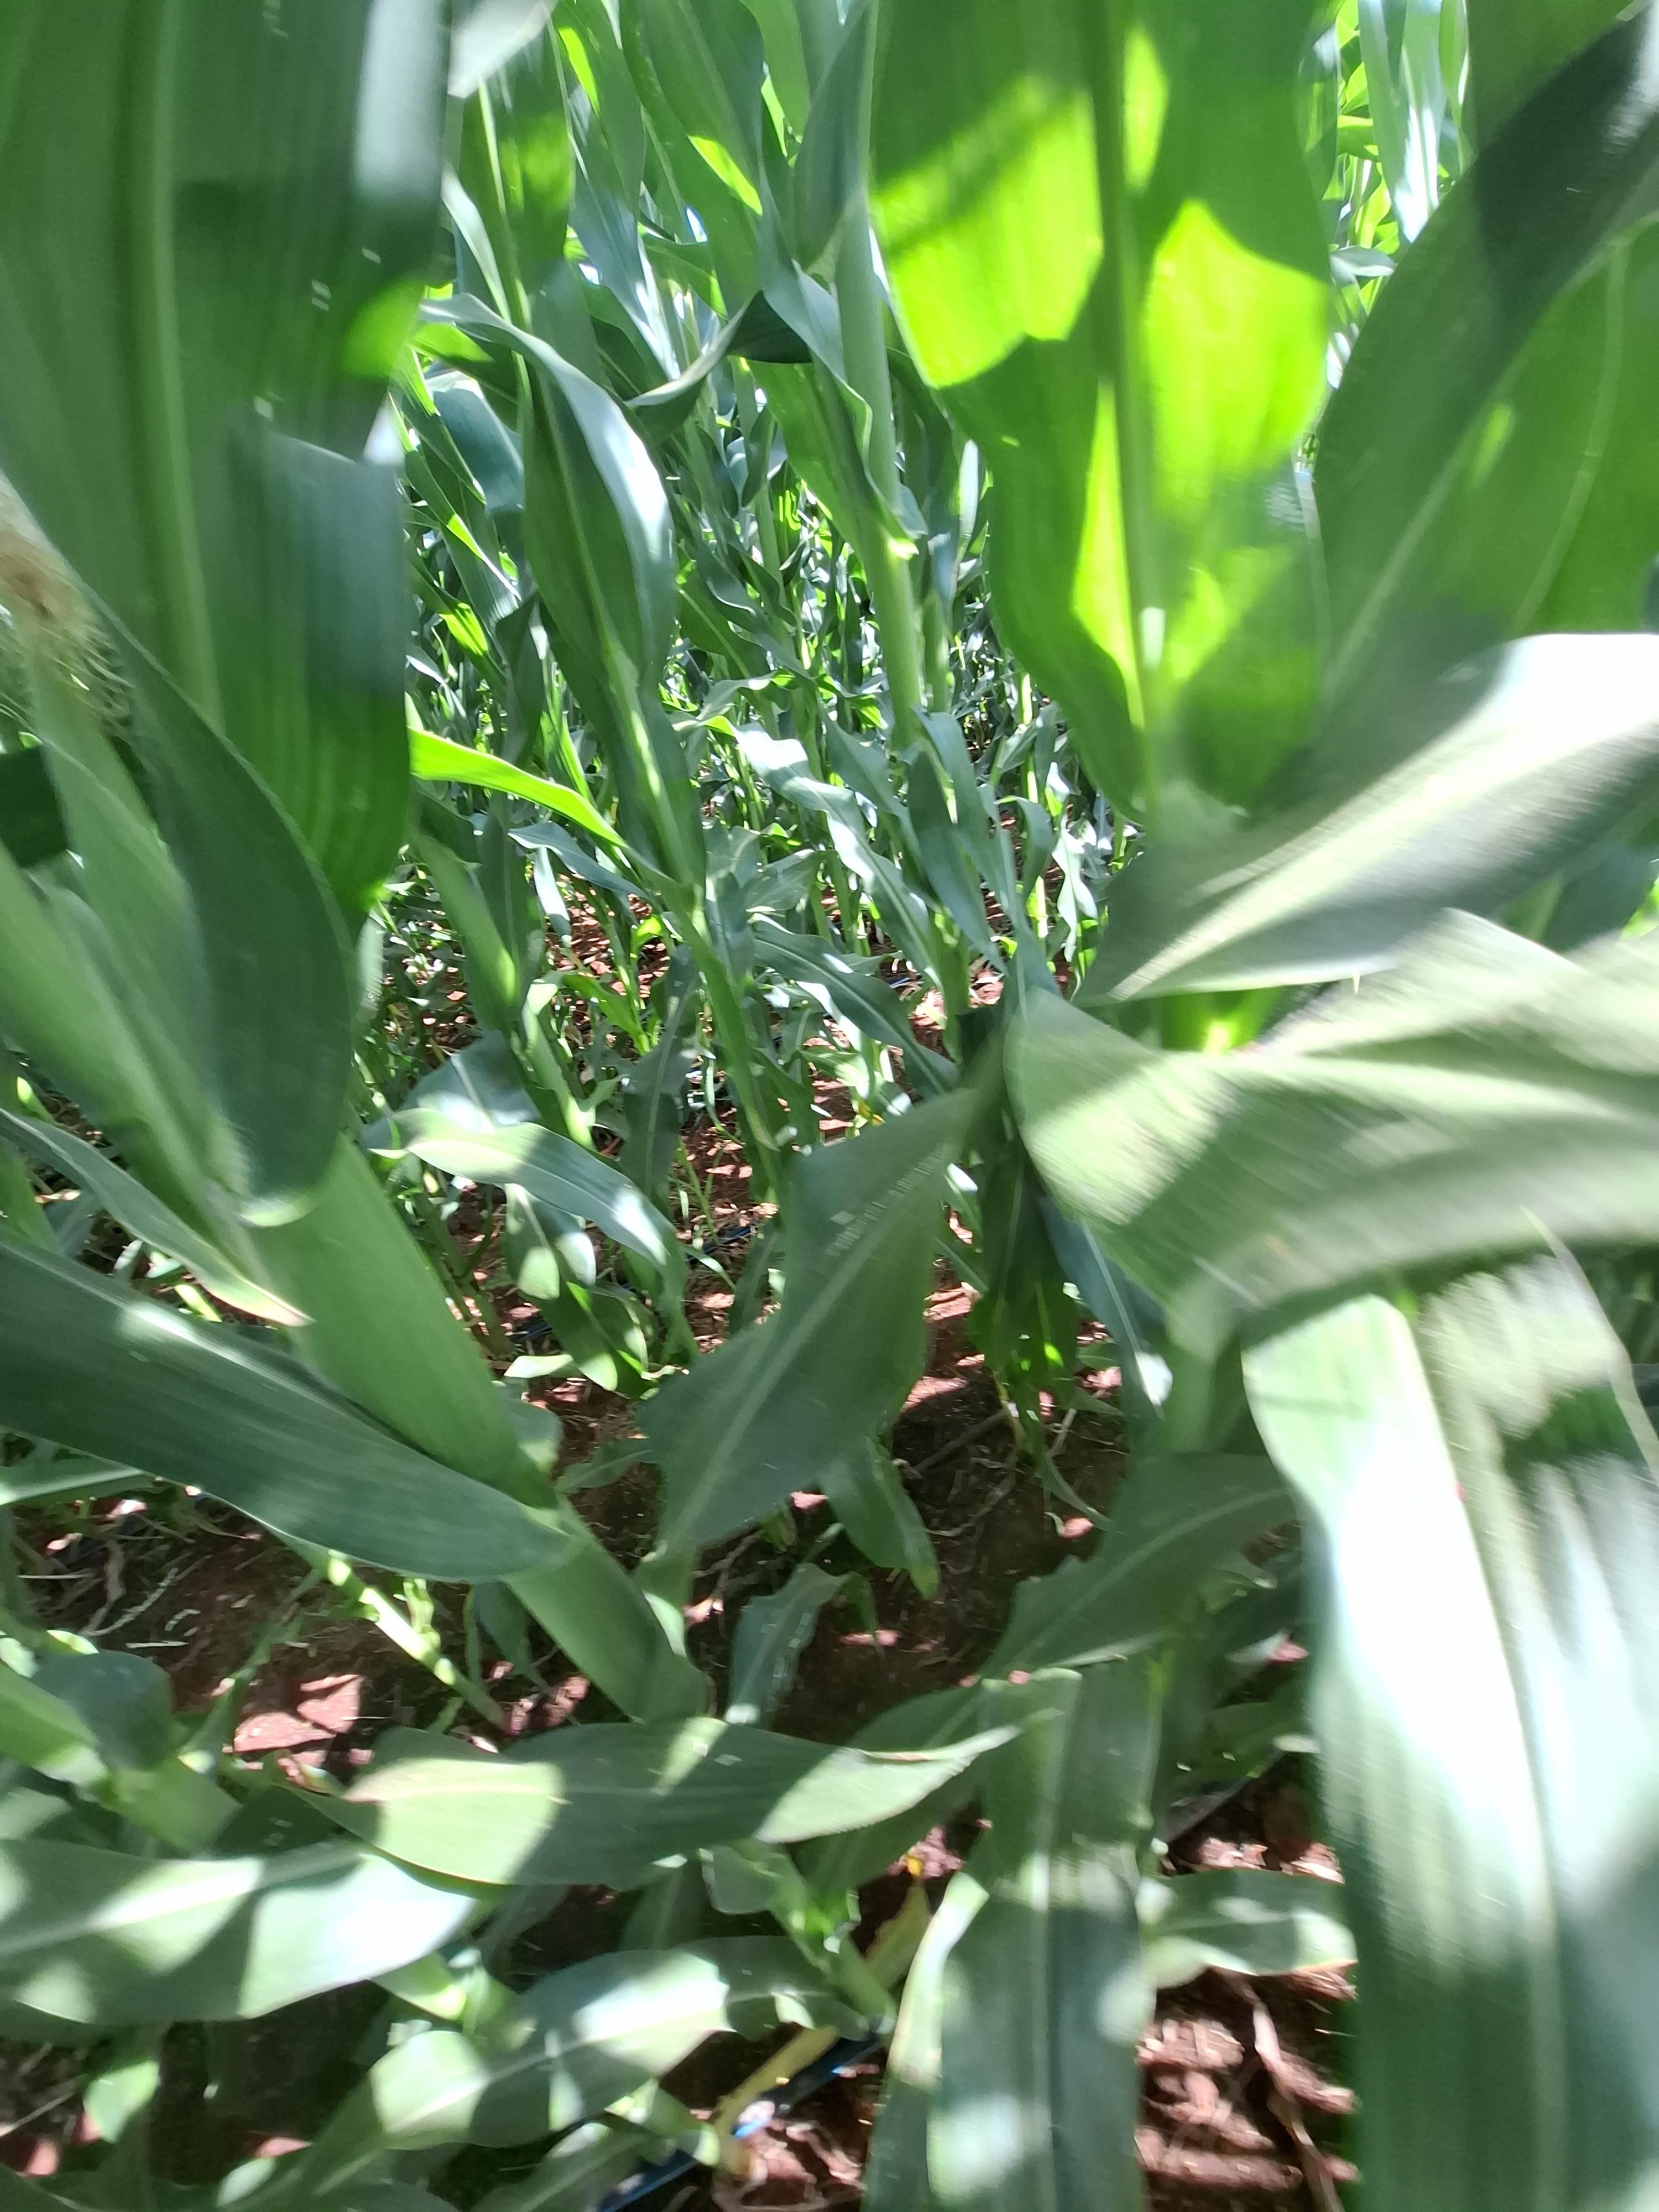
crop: maize
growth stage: flowering
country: Kenya
